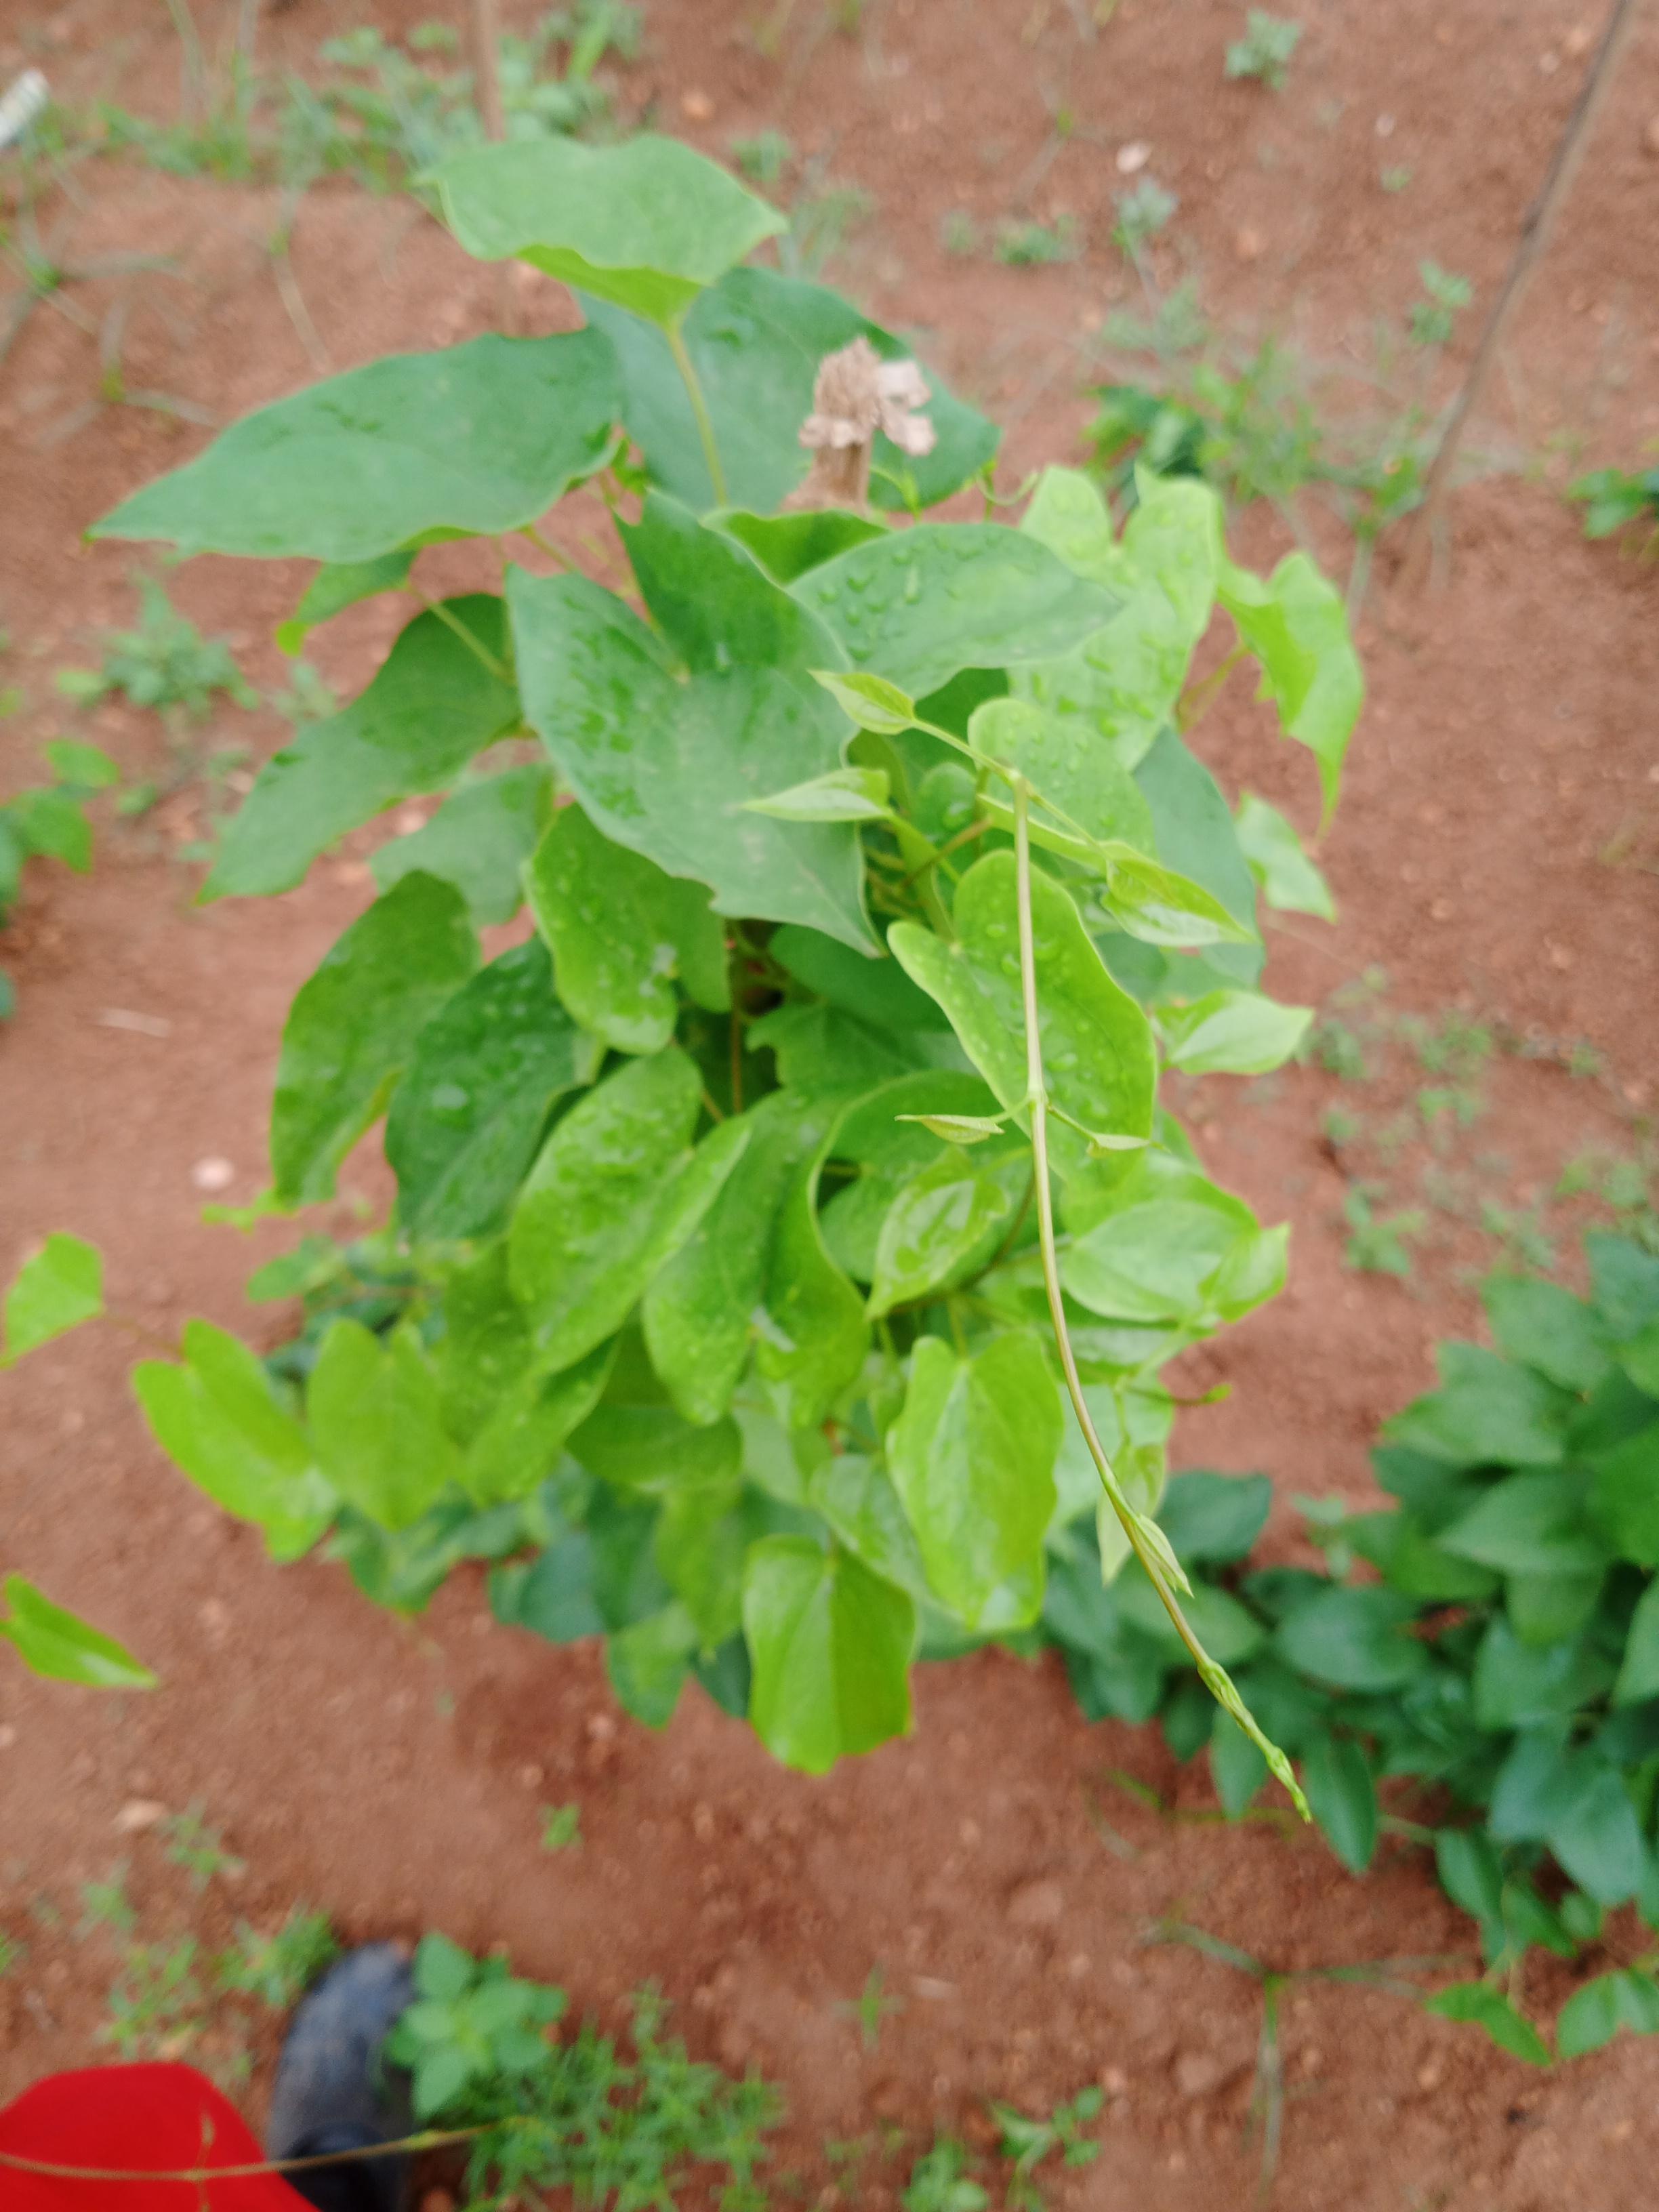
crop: yam
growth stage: vegetative
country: Nigeria
